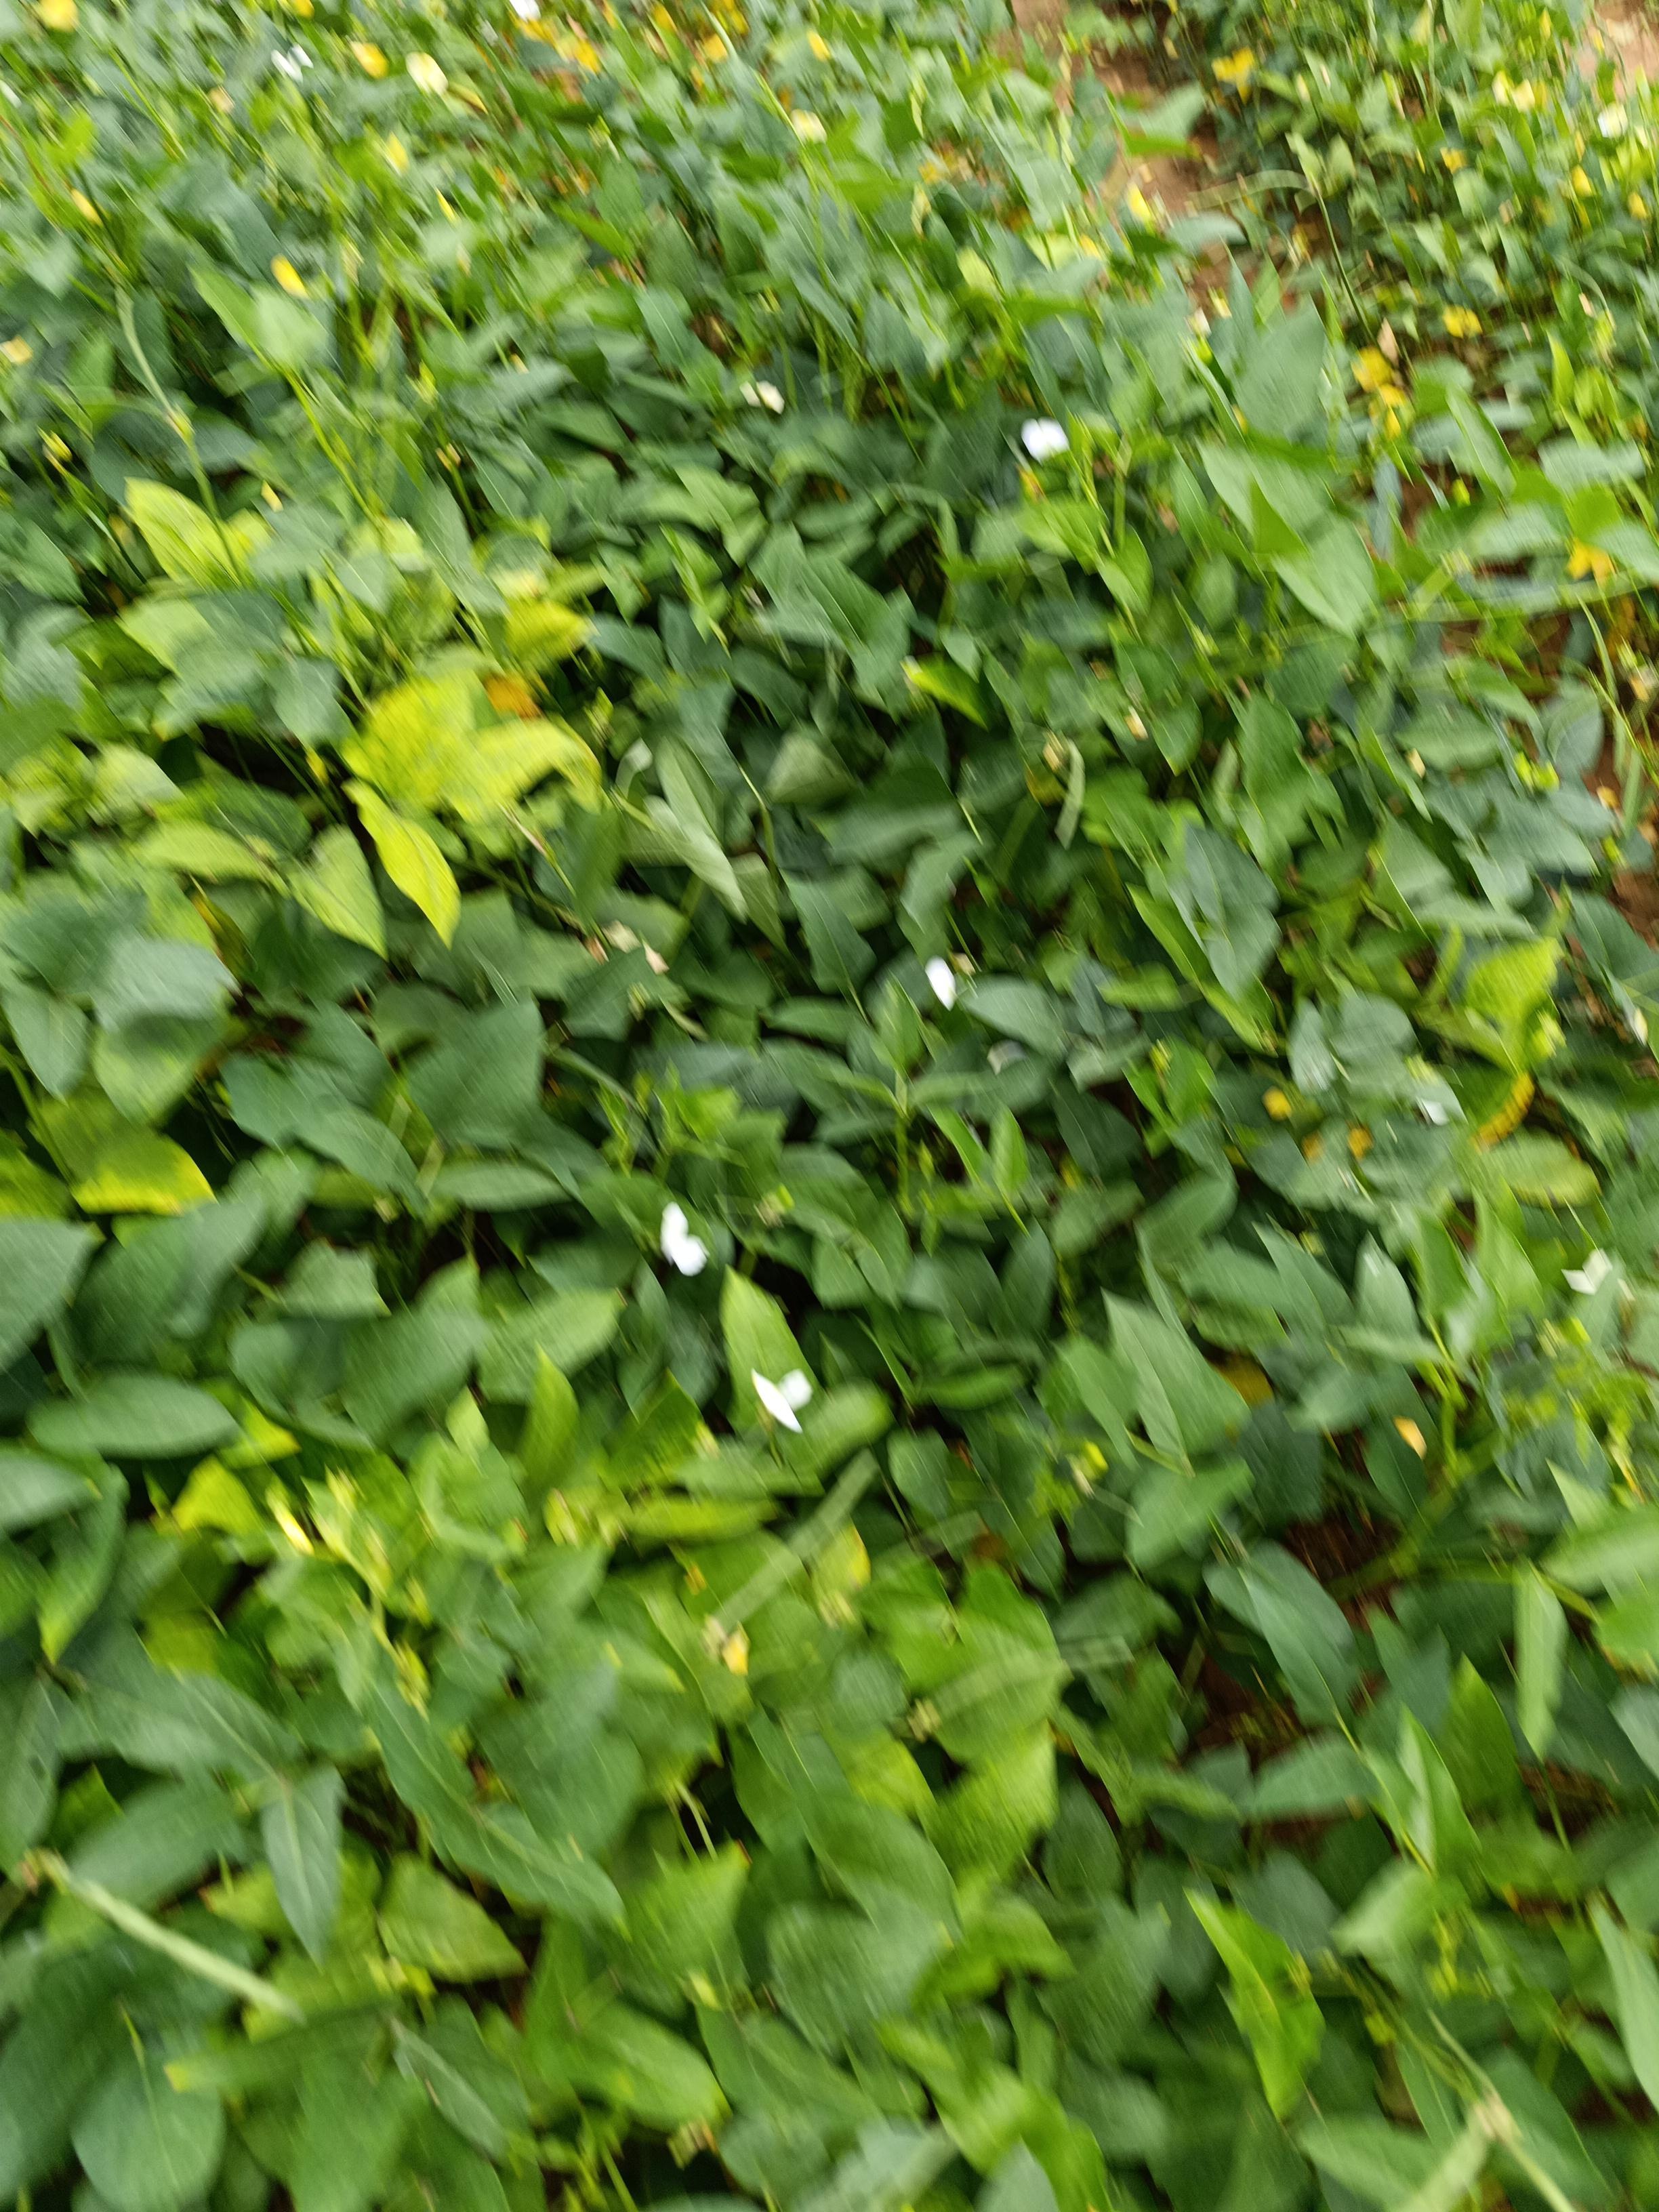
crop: cowpea
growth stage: development pod
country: Nigeria
